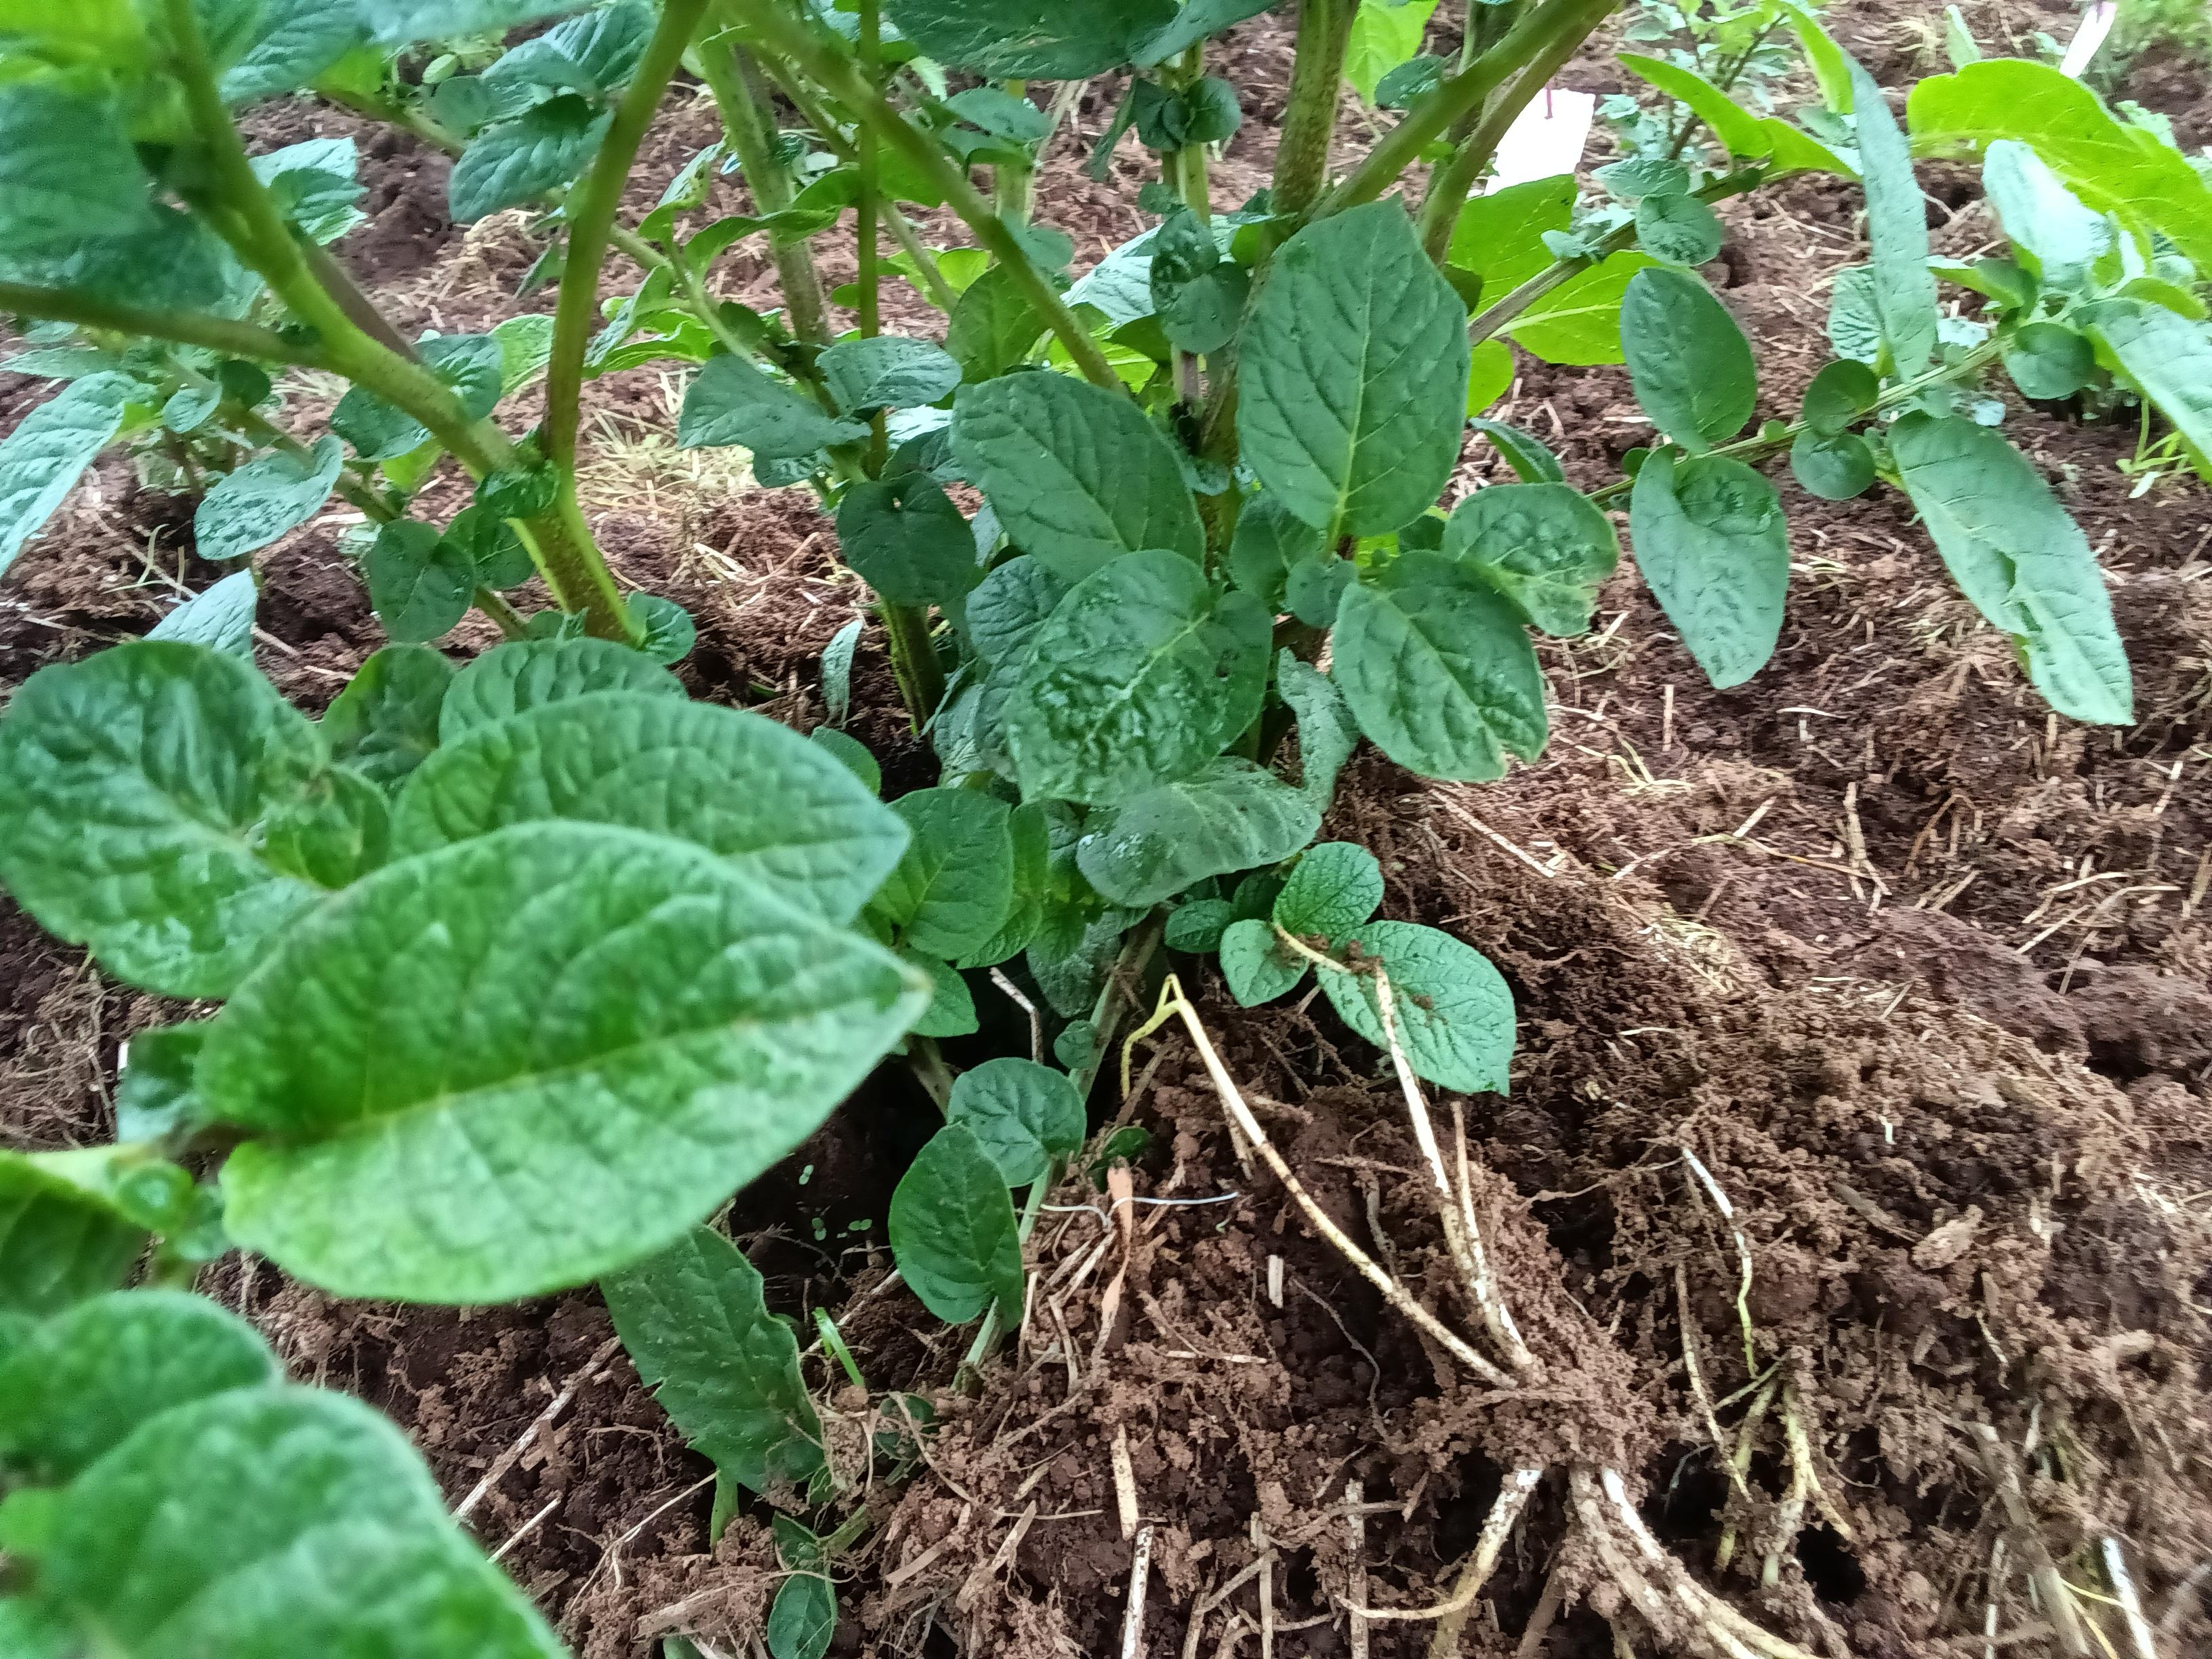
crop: potato
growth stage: vegetative
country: Kenya
